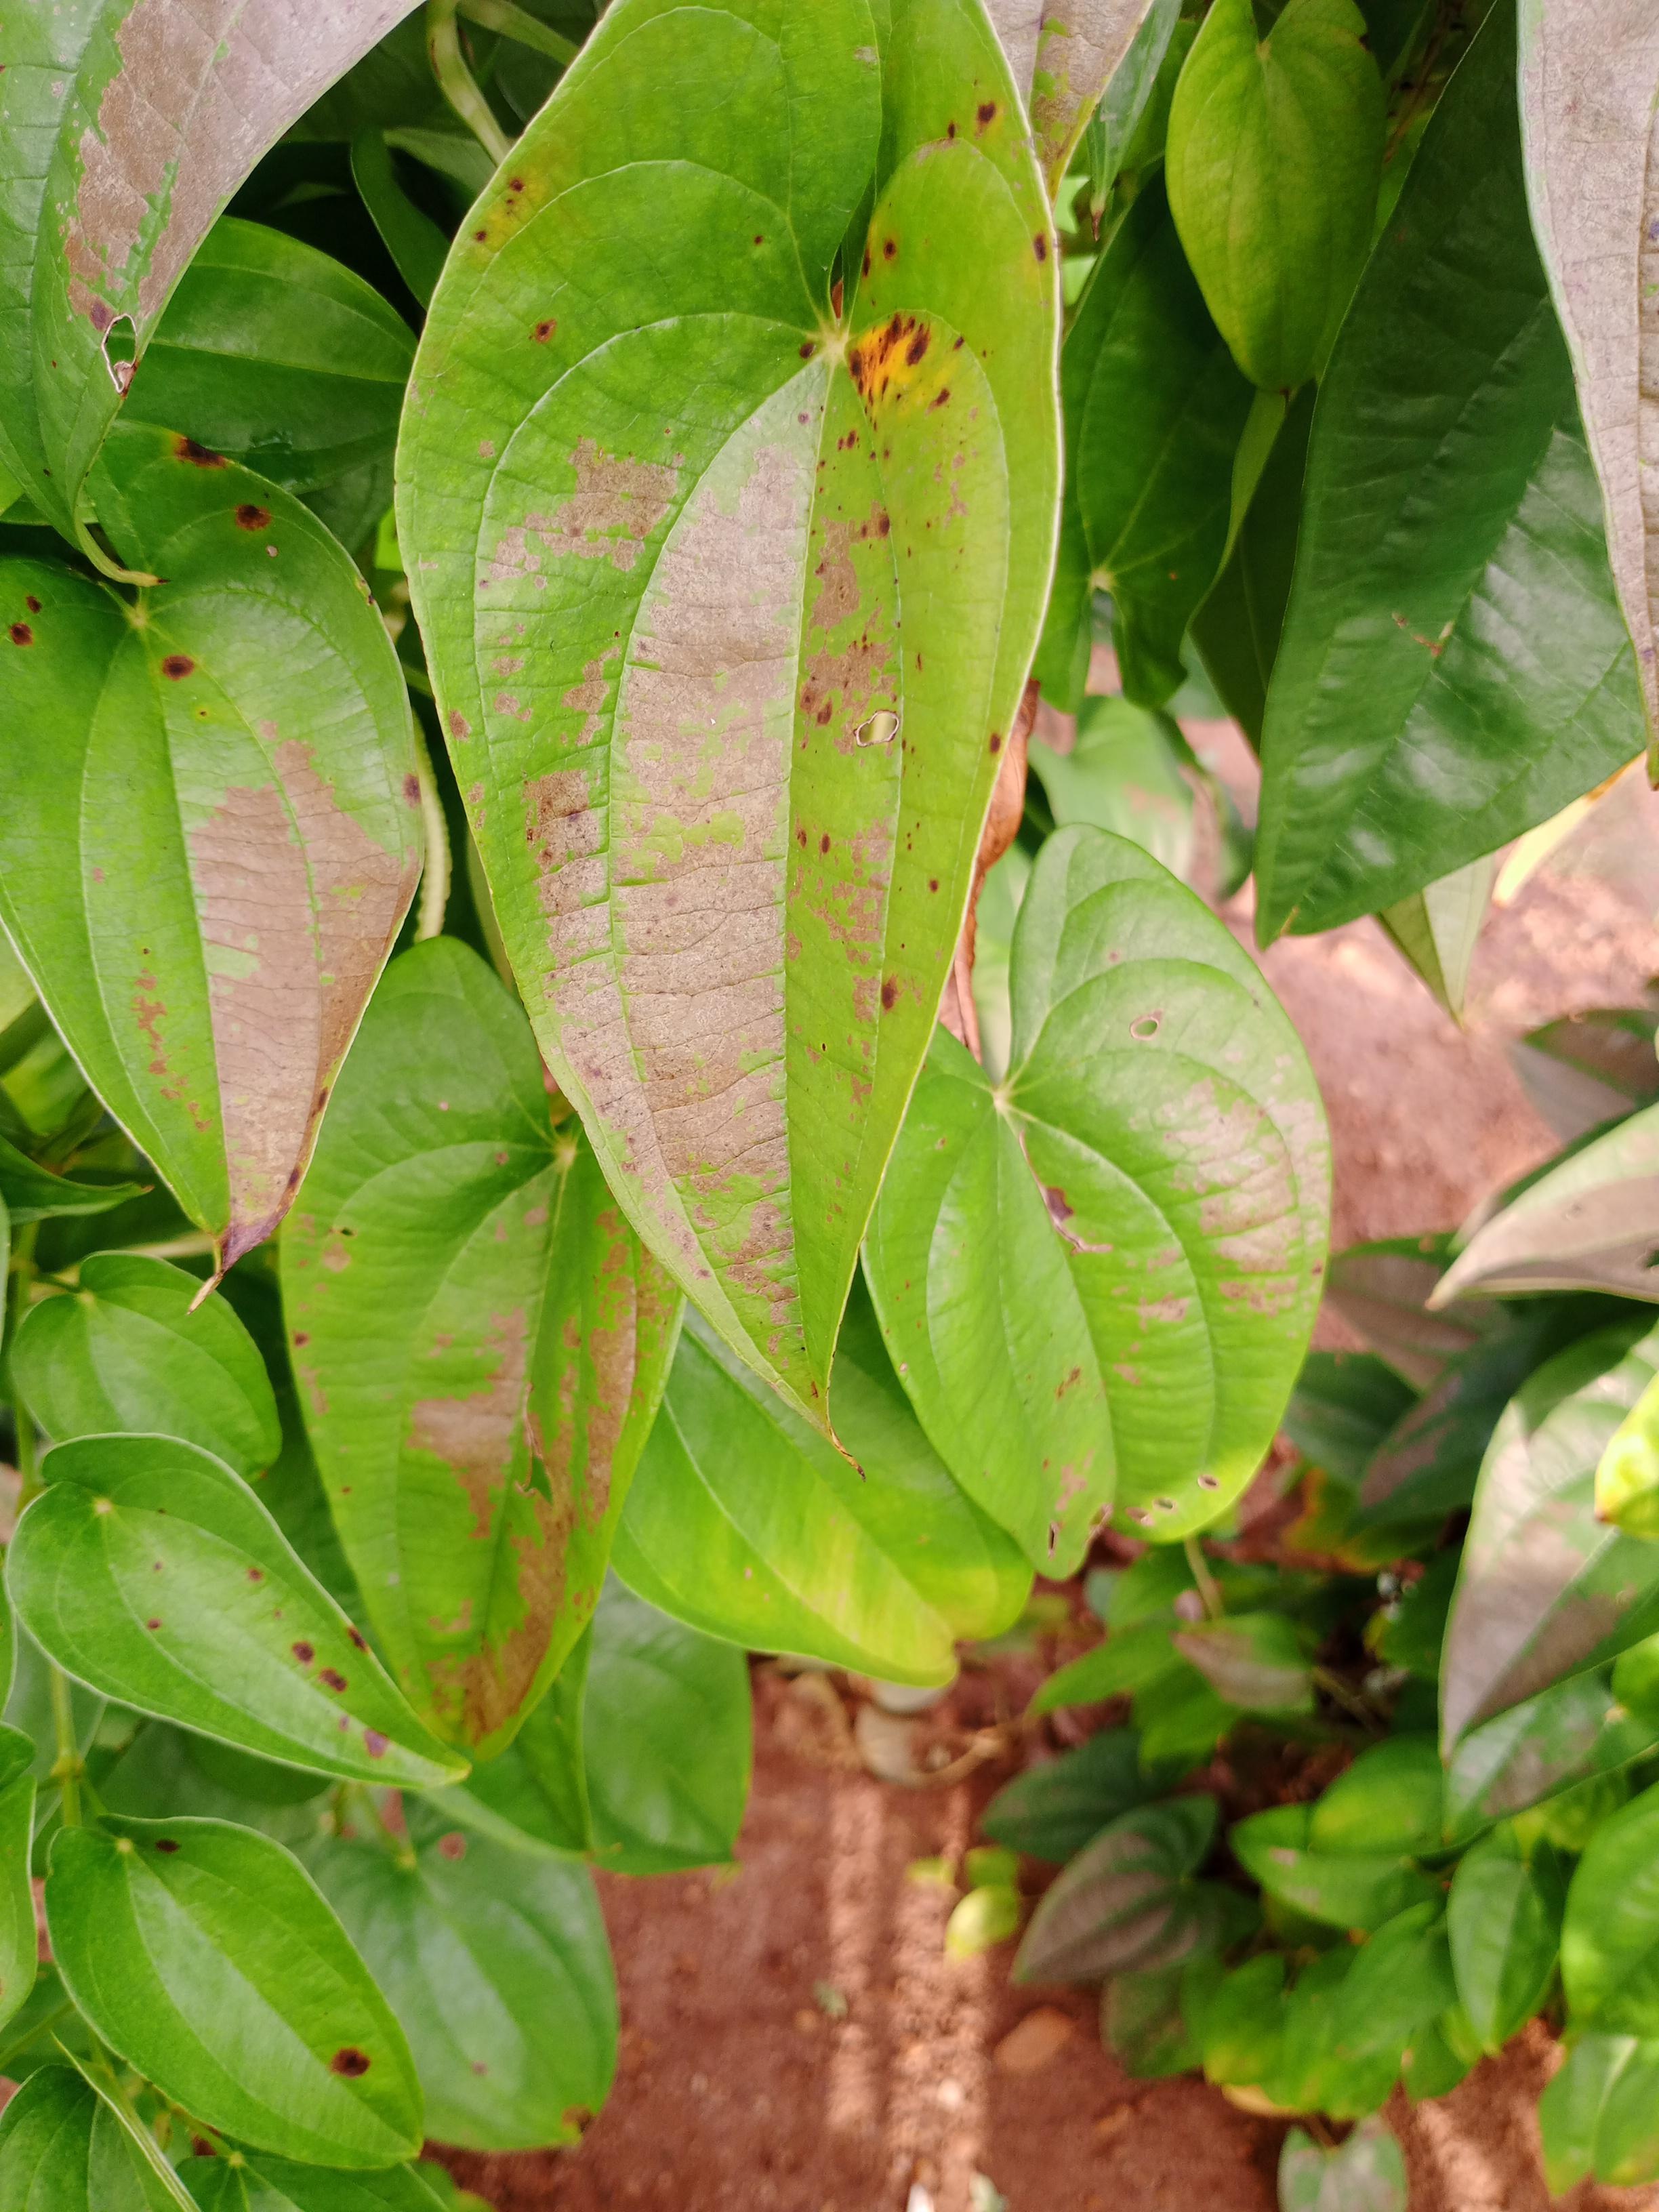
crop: yam
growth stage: vegetative
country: Nigeria
